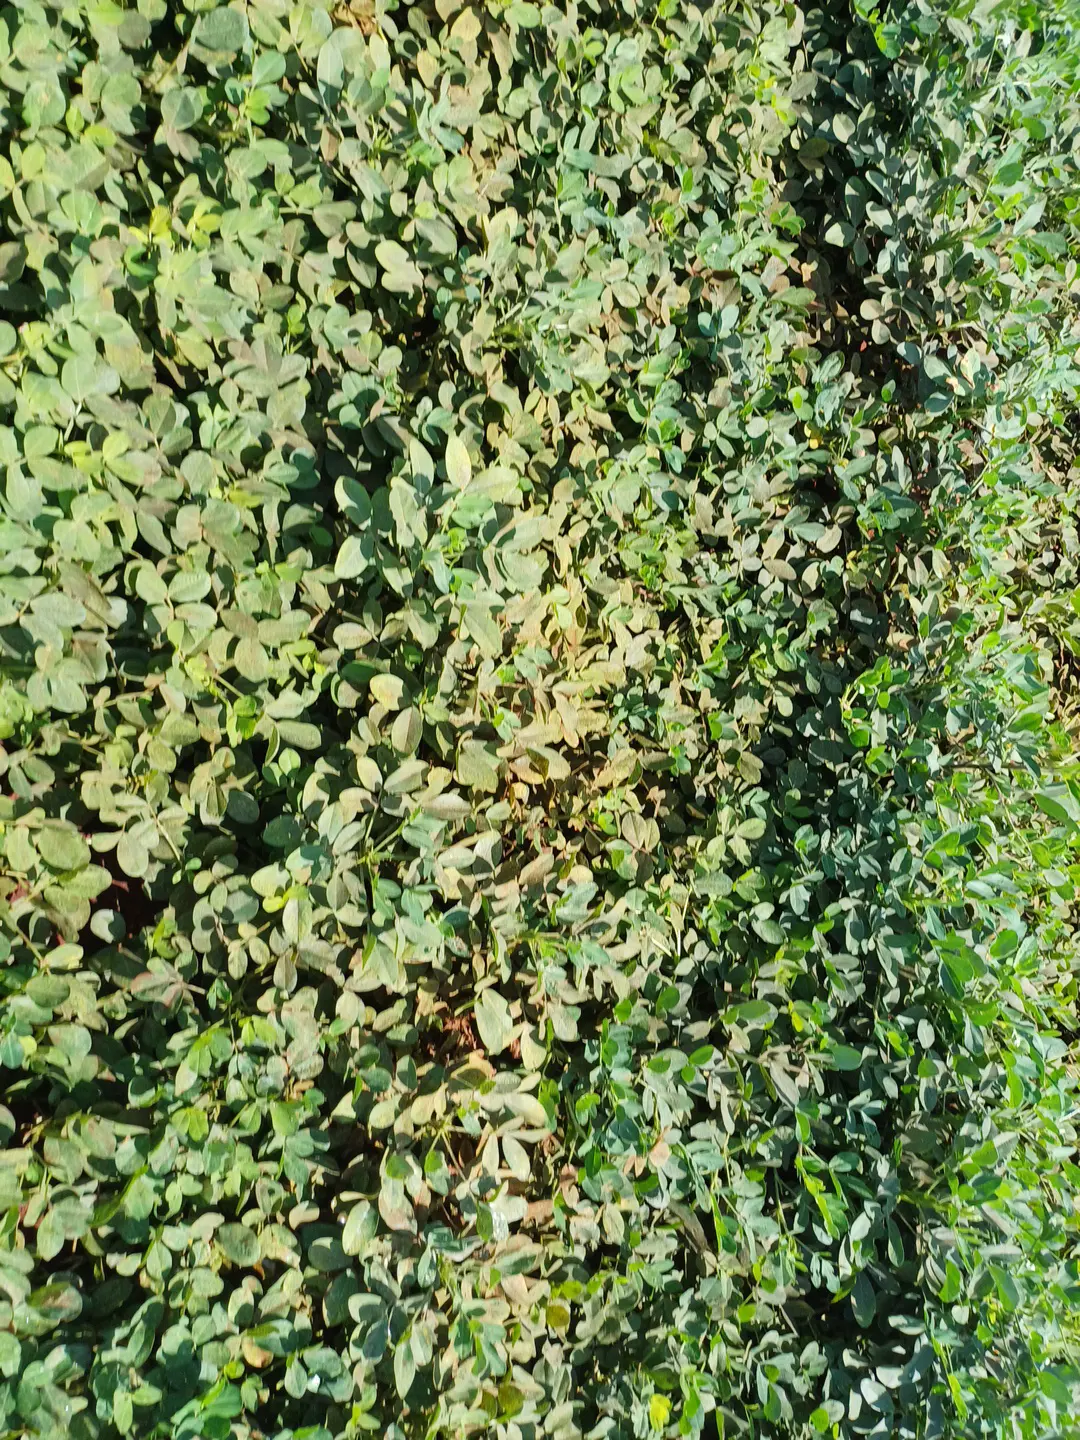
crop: groundnut
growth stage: pegging
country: Kenya
